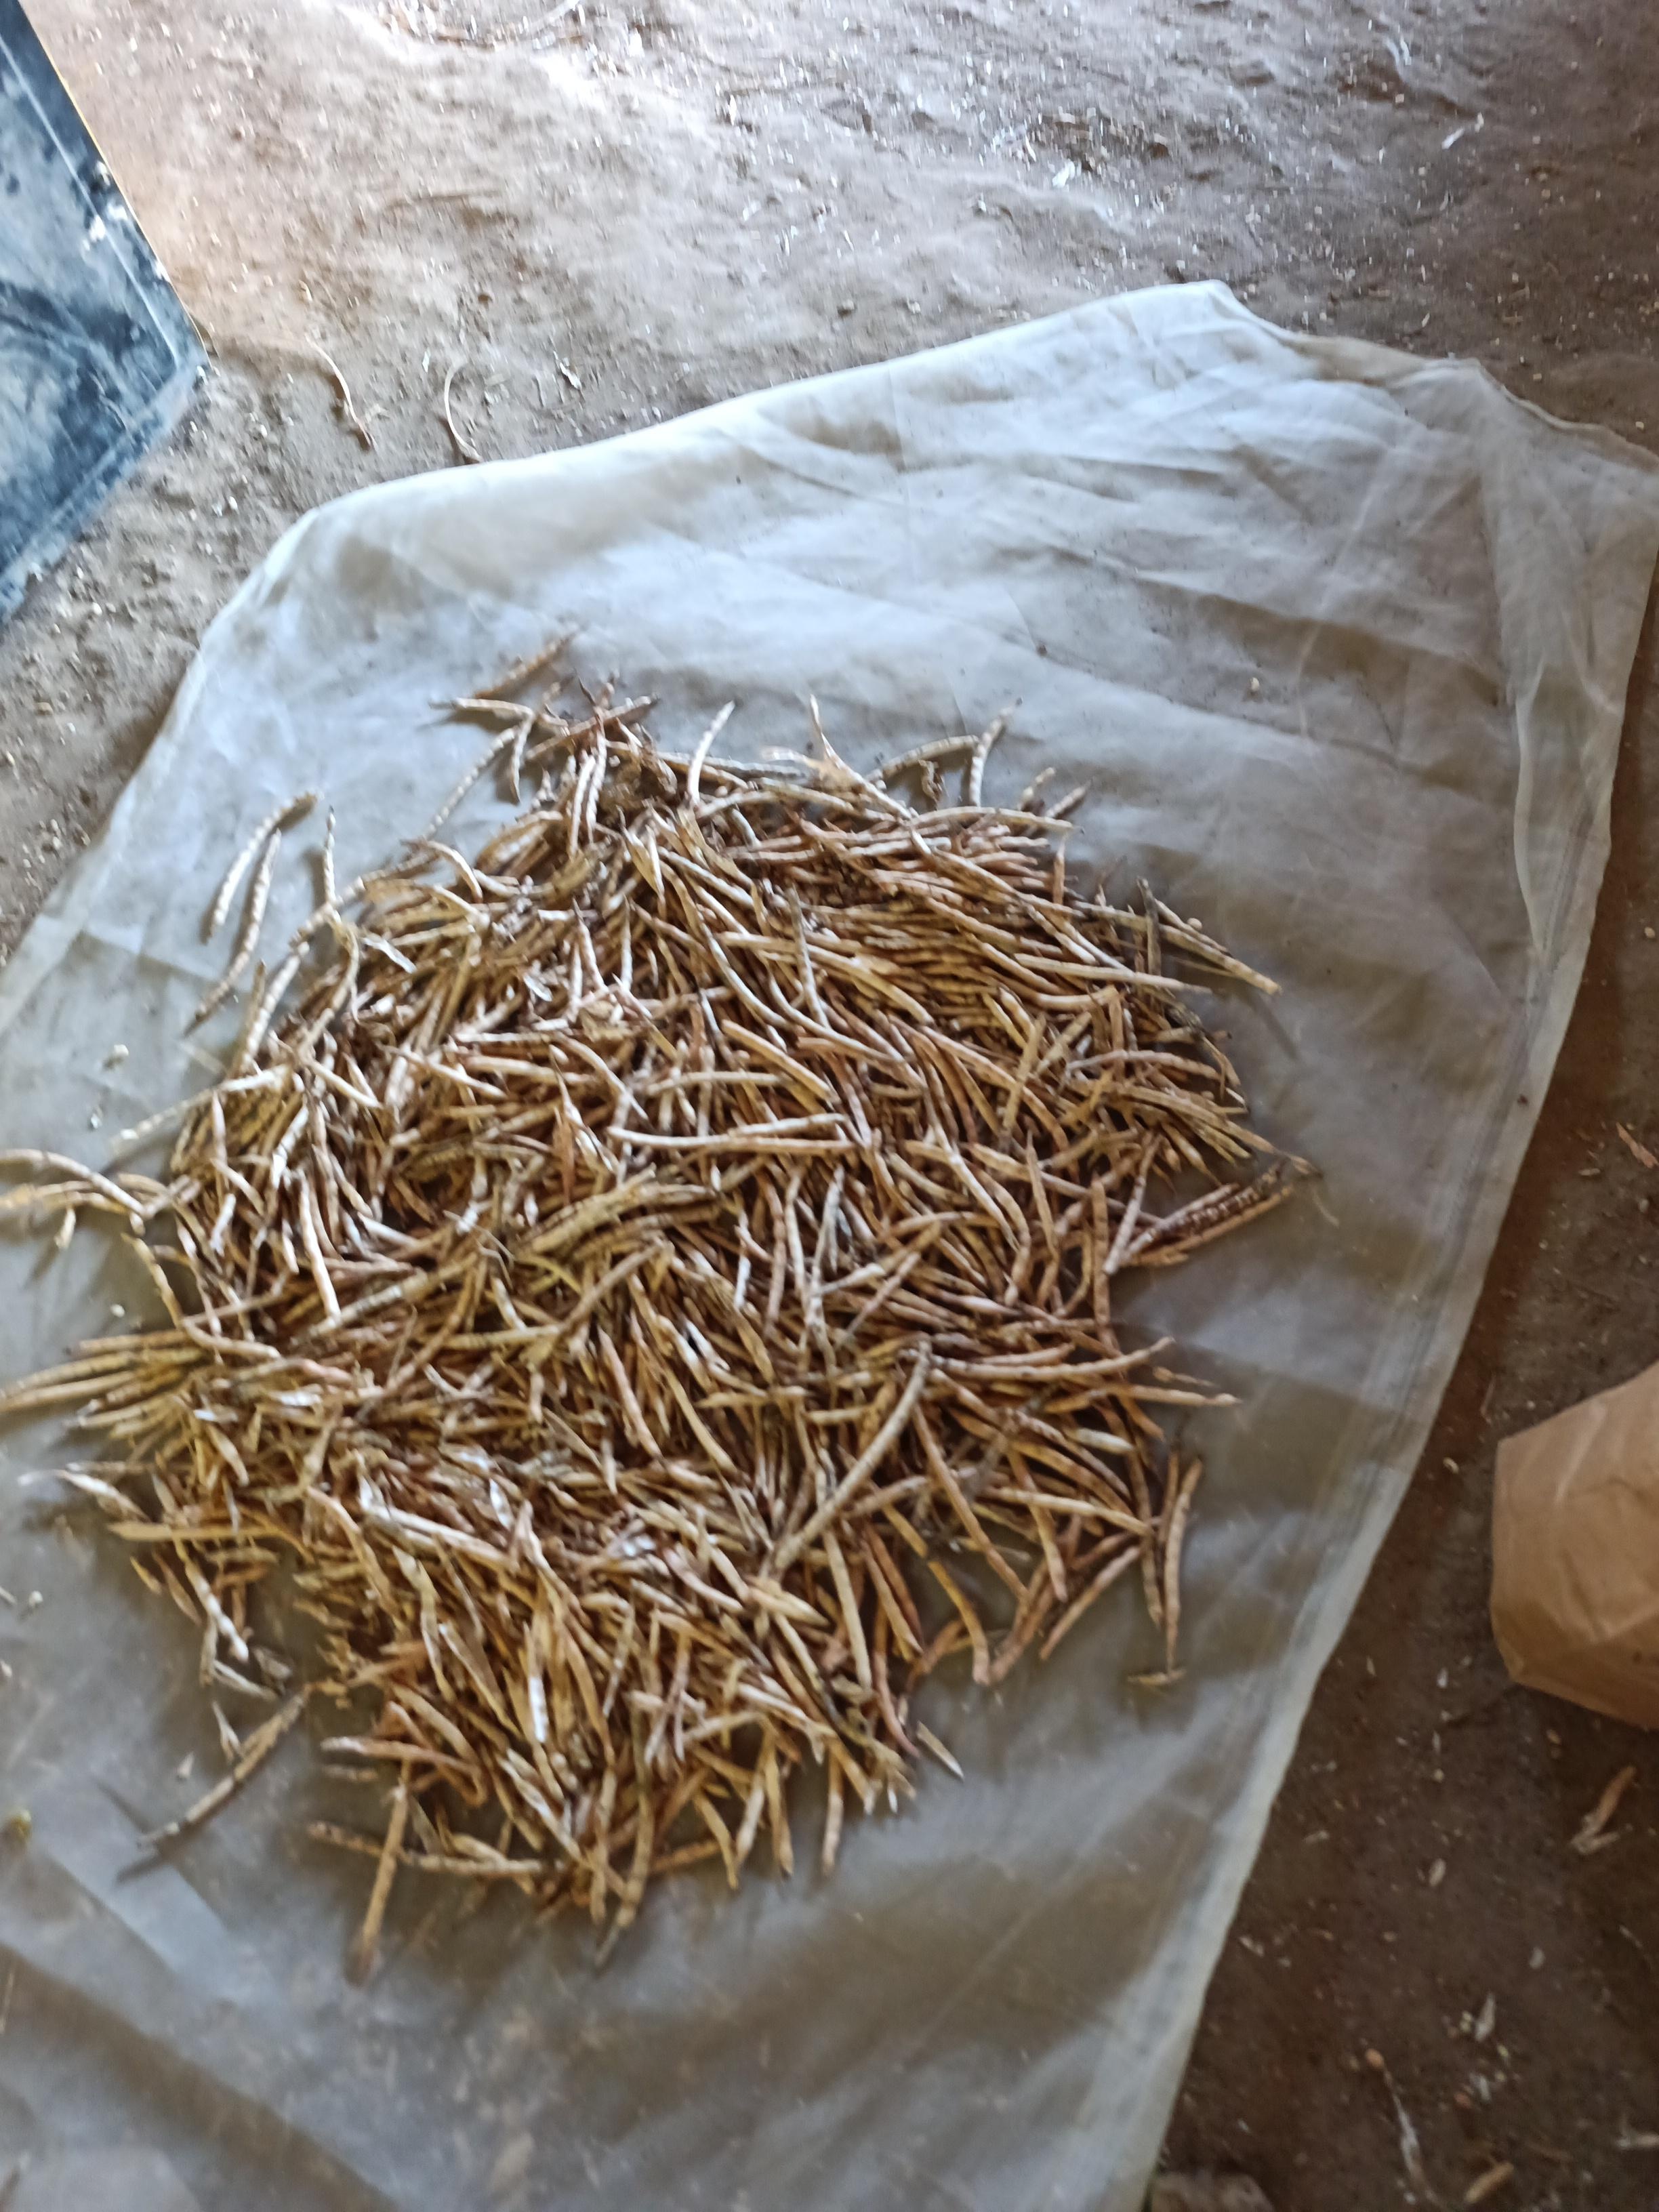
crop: cowpea
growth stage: harvest
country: Nigeria
